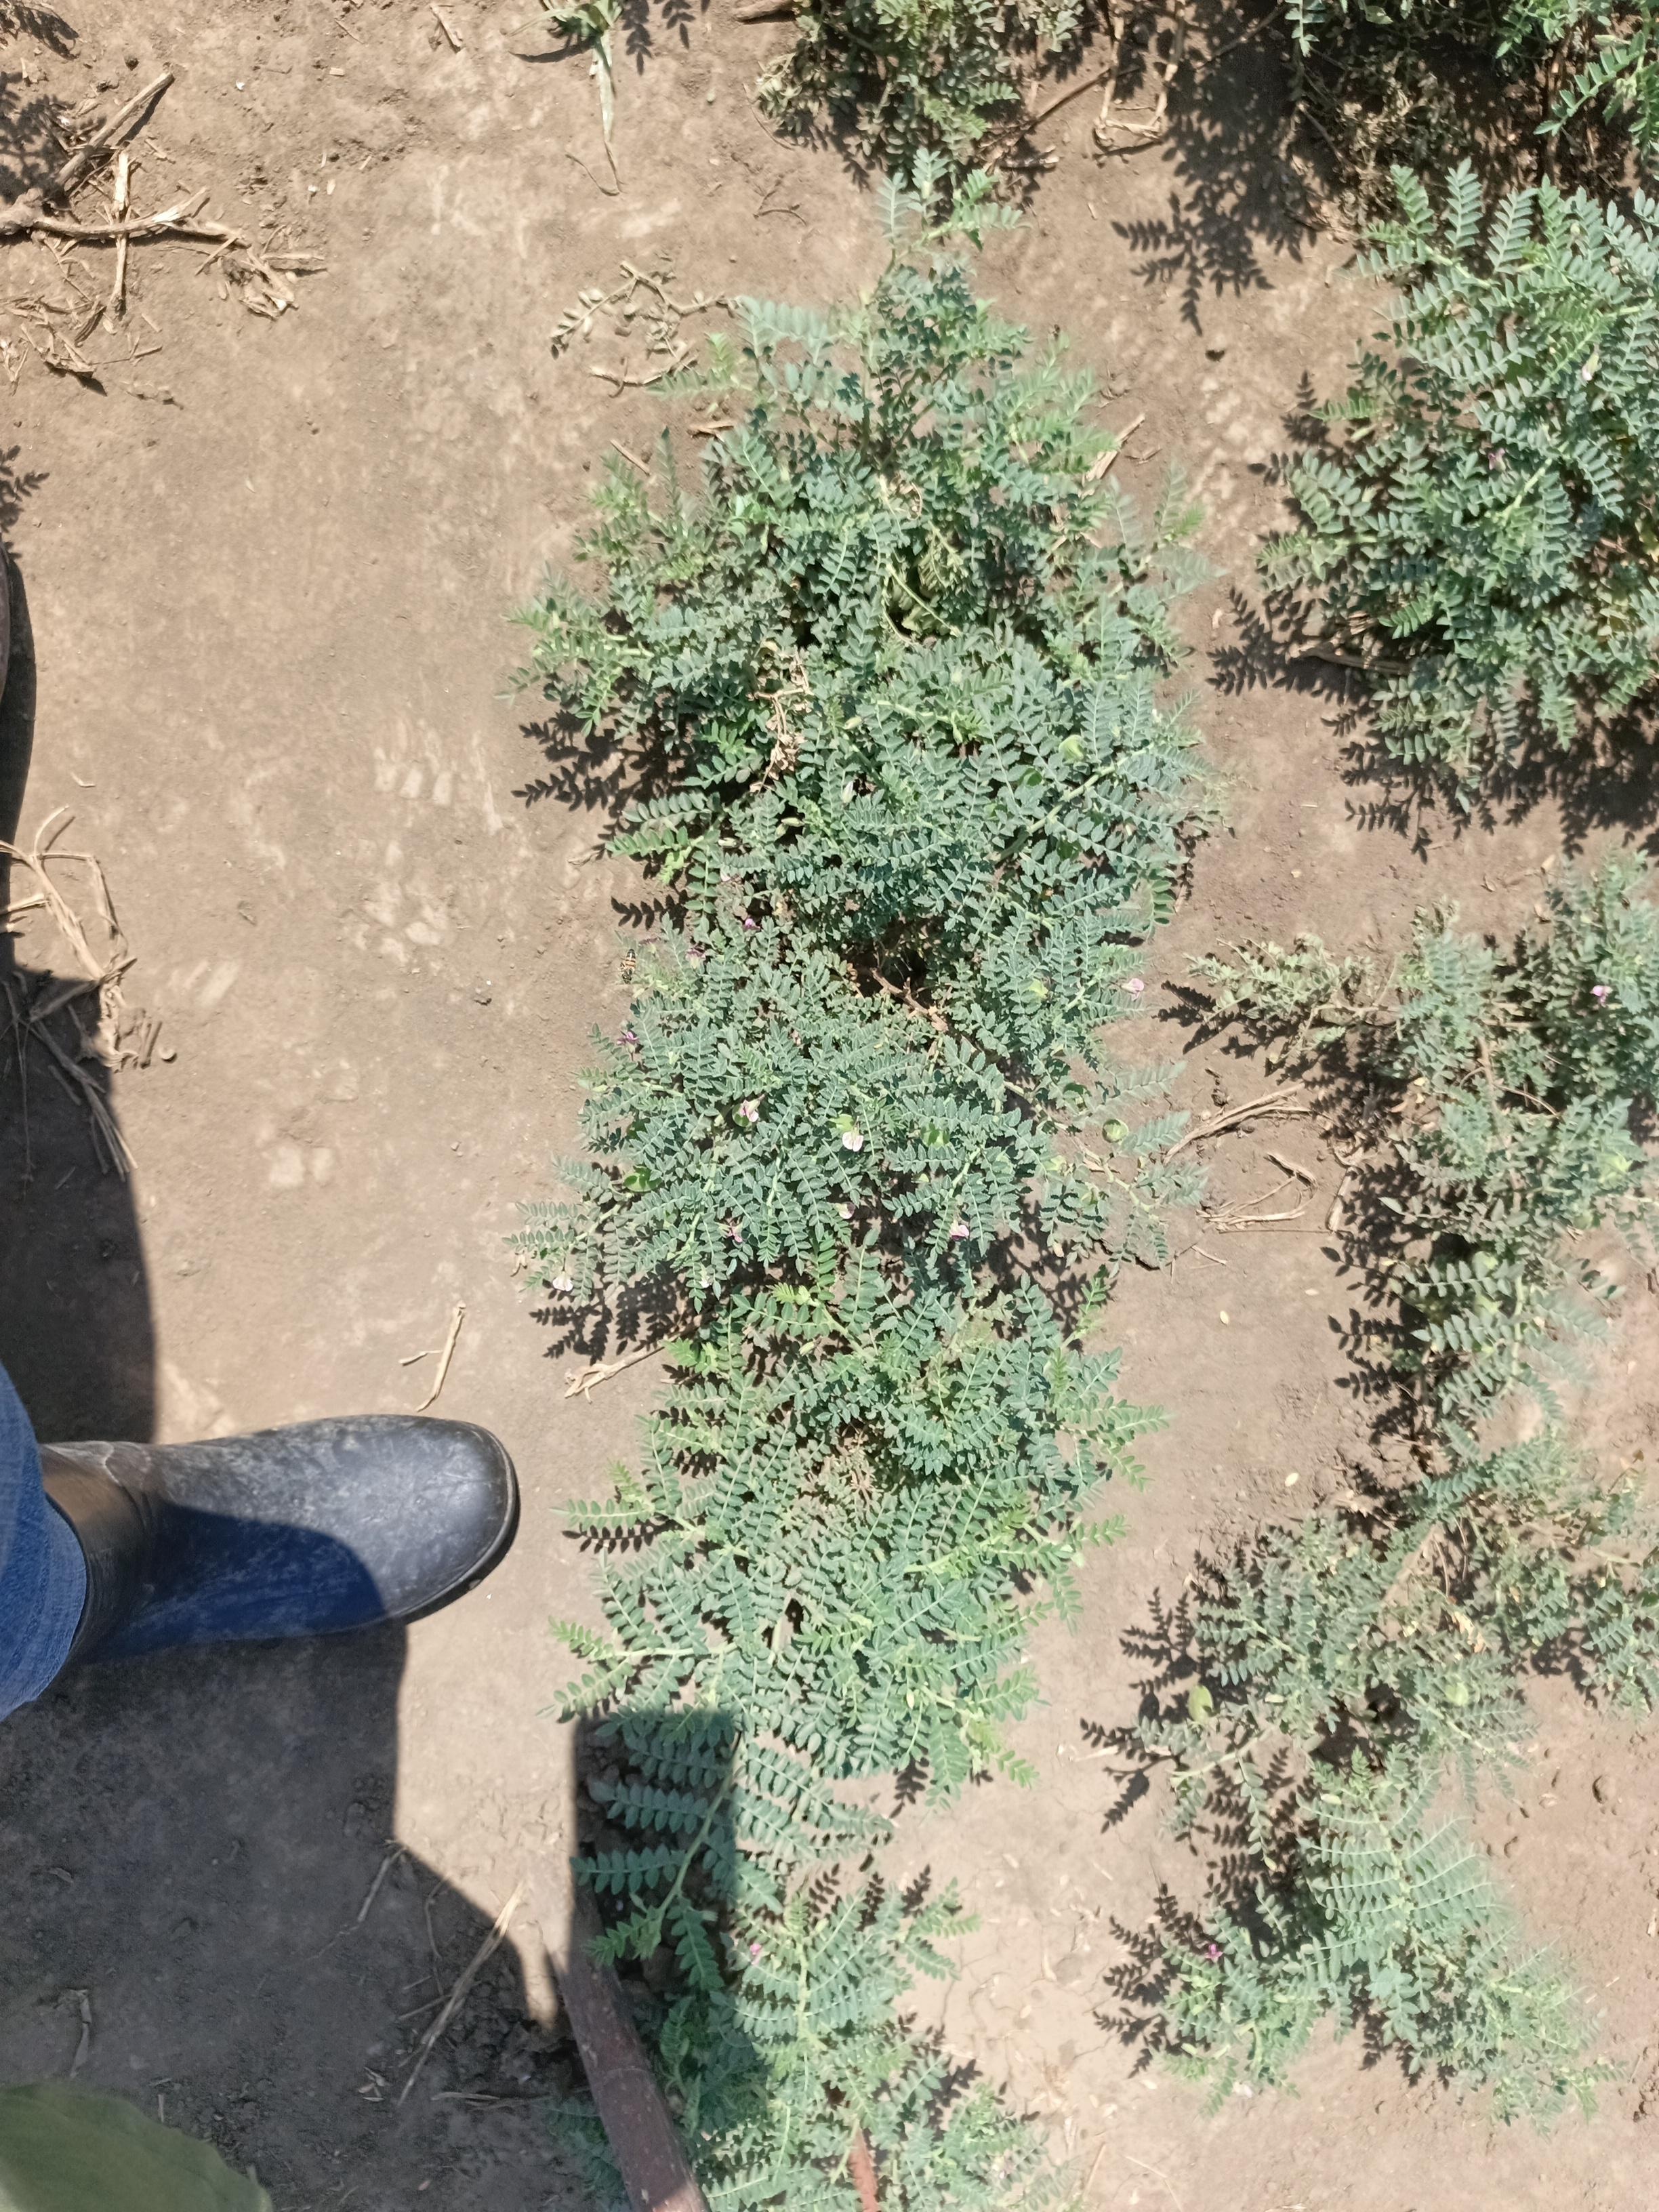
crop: chickpea
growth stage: development pod
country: Tanzania
